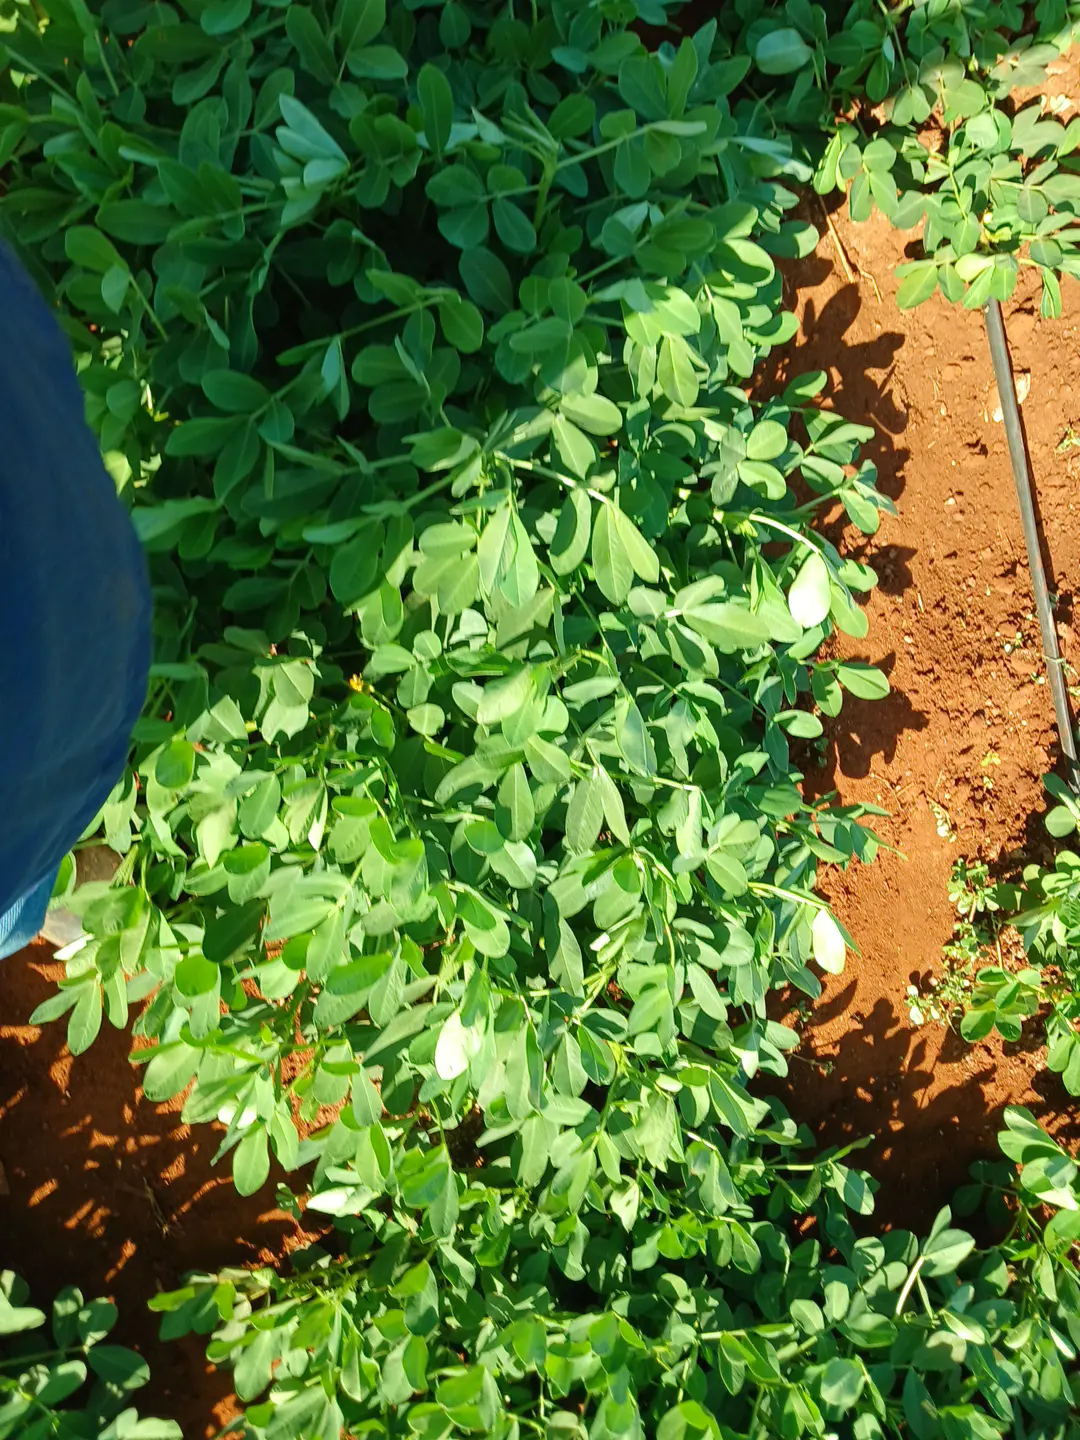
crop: groundnut
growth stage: flowering
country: Kenya
